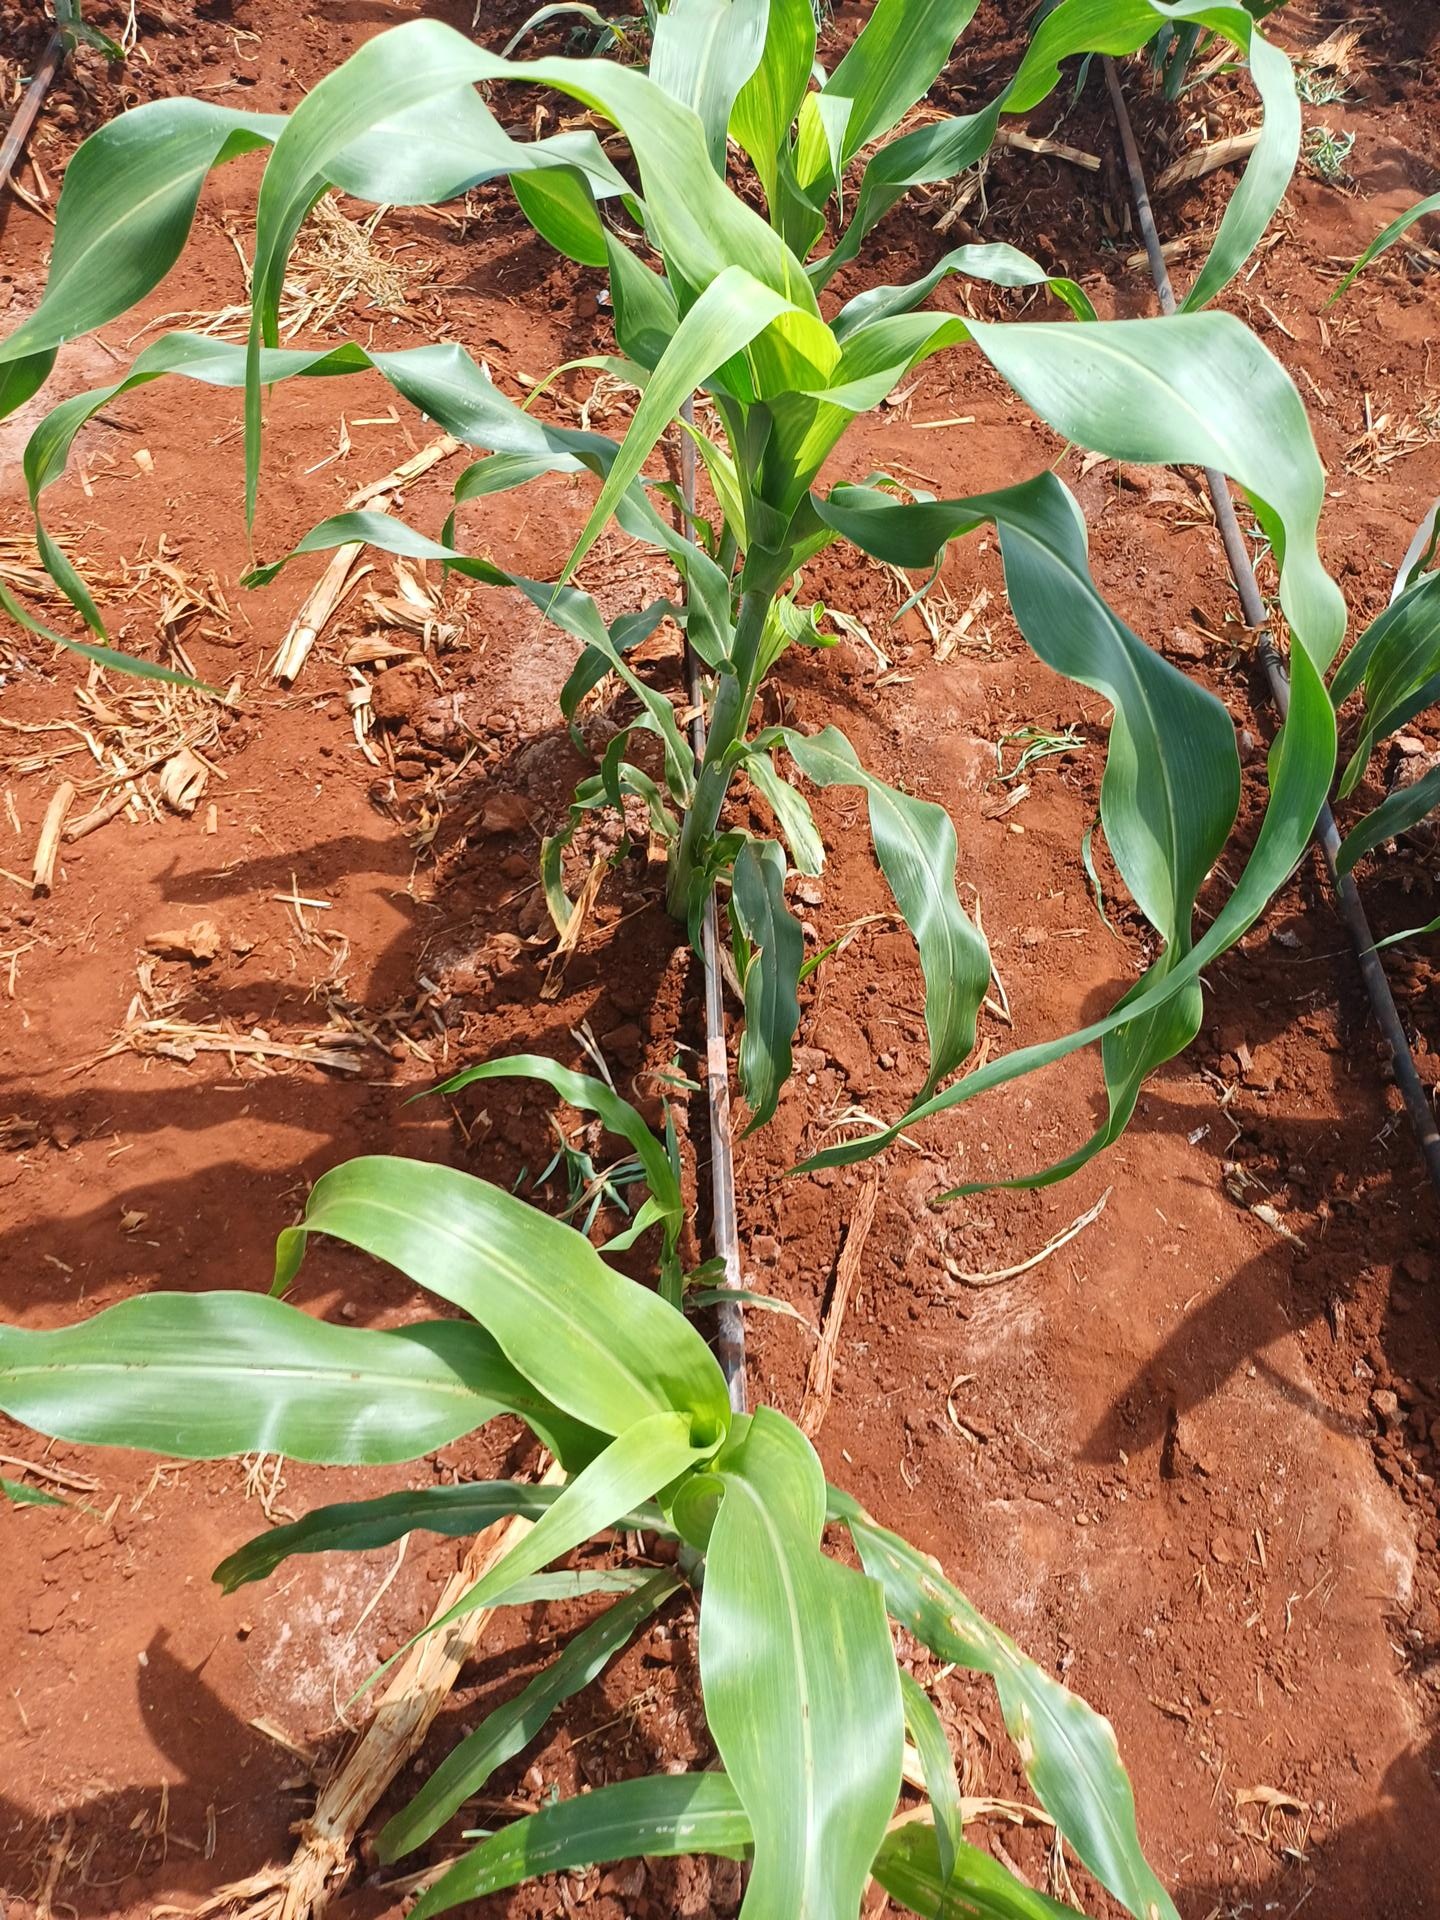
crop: sorghum
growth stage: vegetative
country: Kenya
